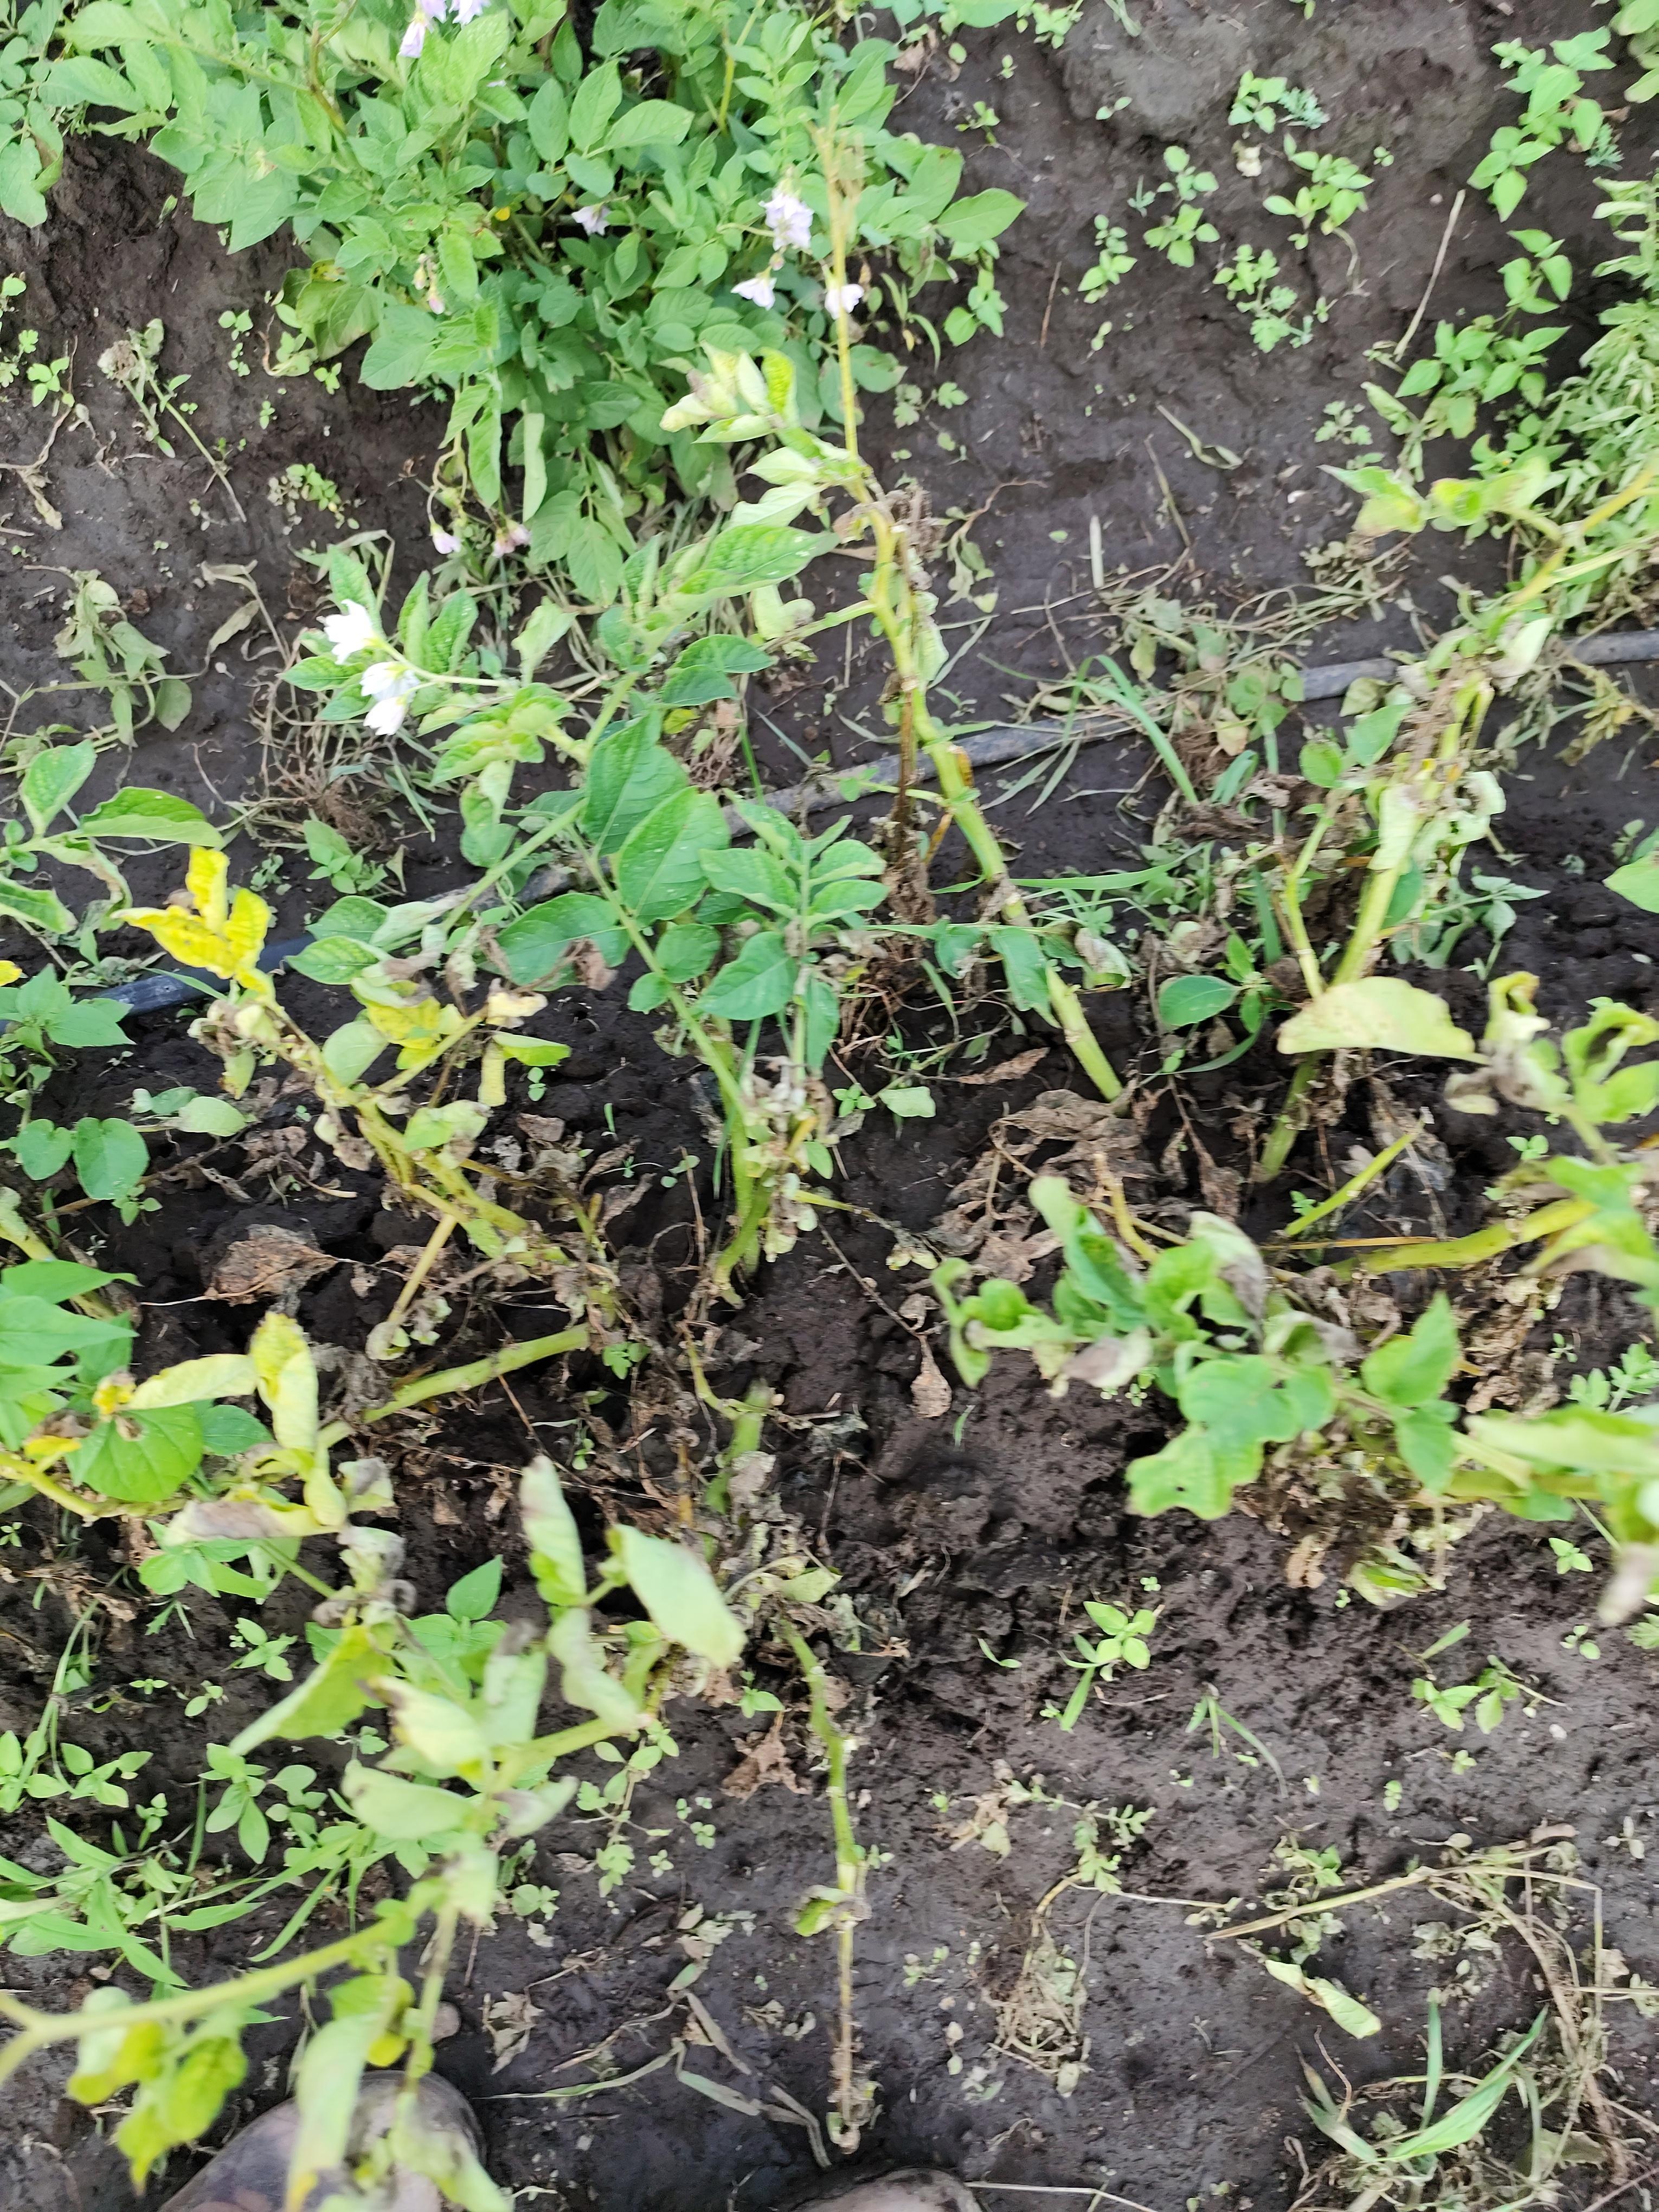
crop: potato
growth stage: flowering
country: Tanzania
